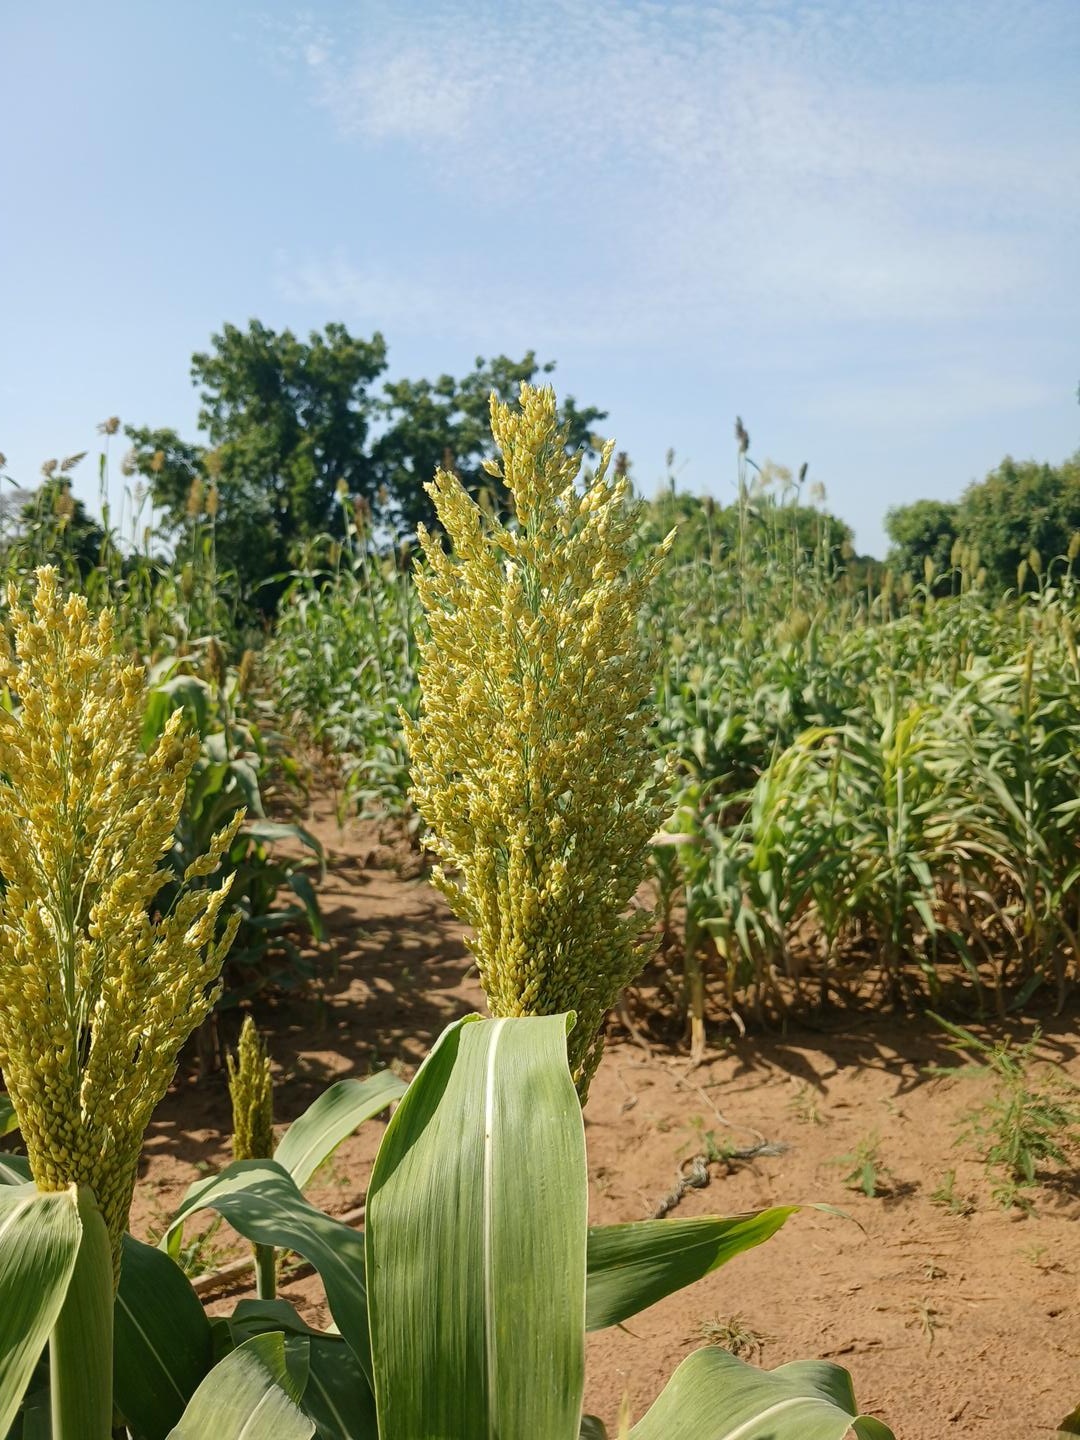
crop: sorghum
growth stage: flowering
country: Senegal
